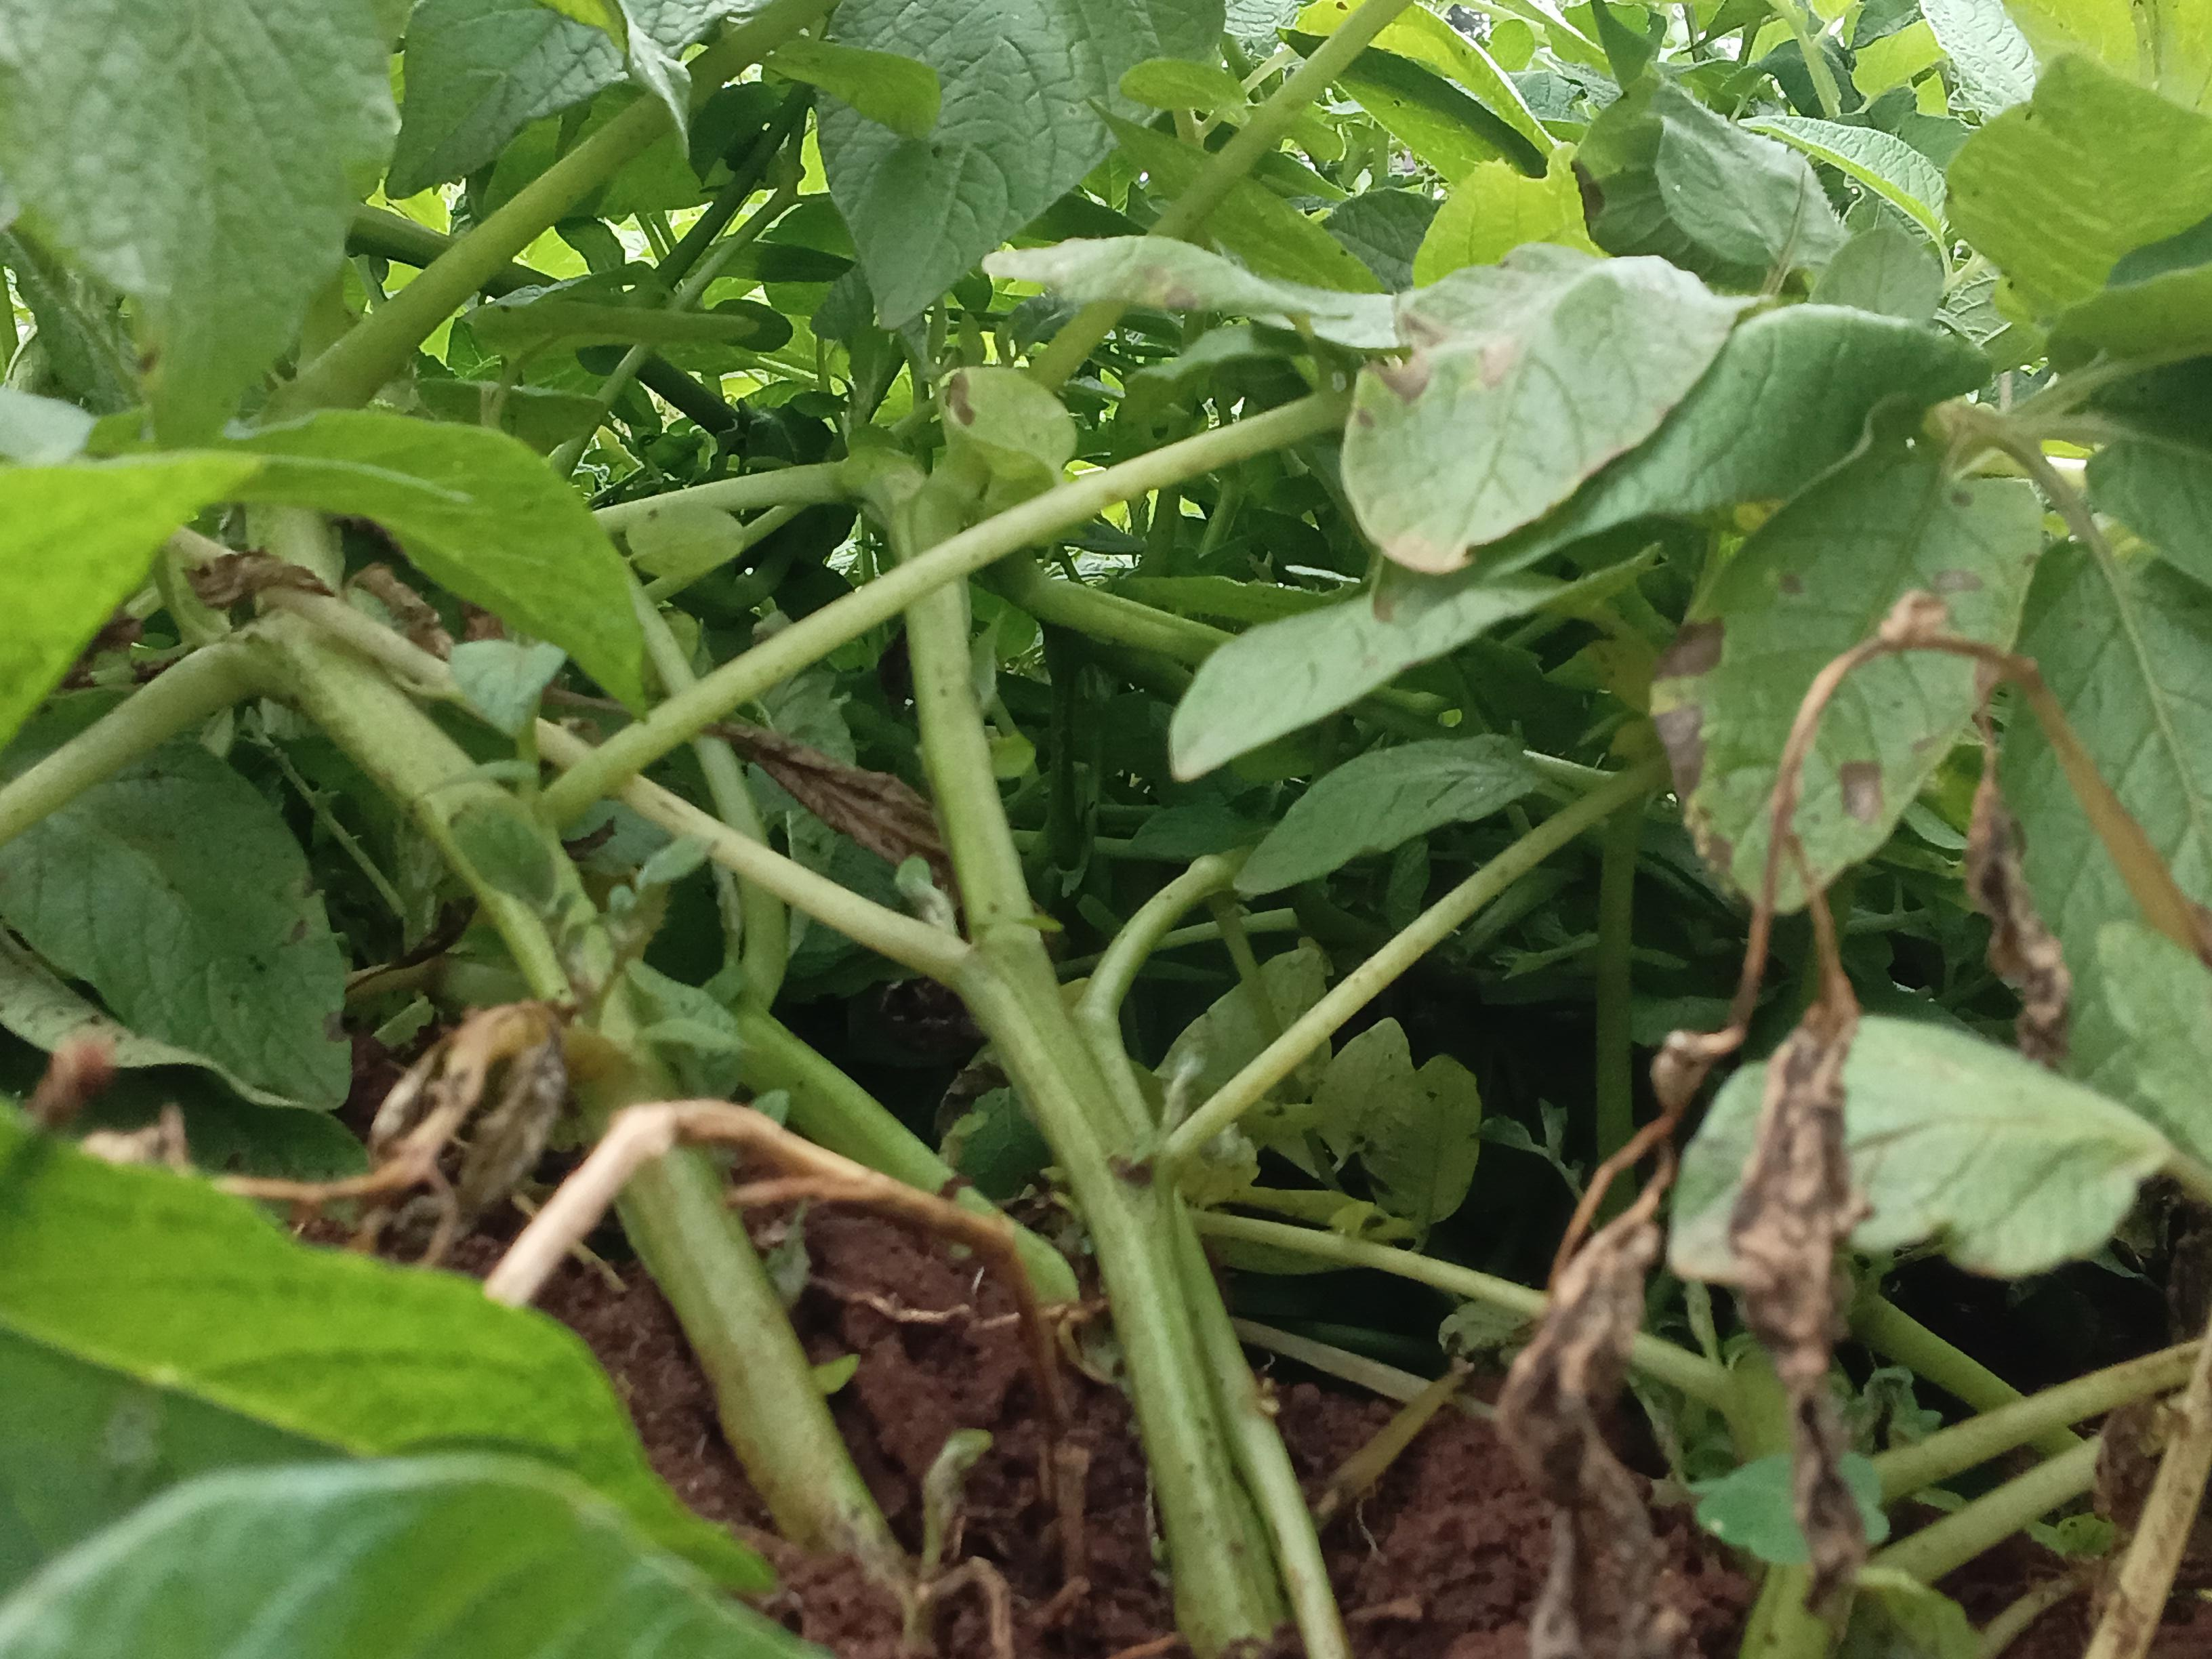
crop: potato
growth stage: flowering
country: Kenya
